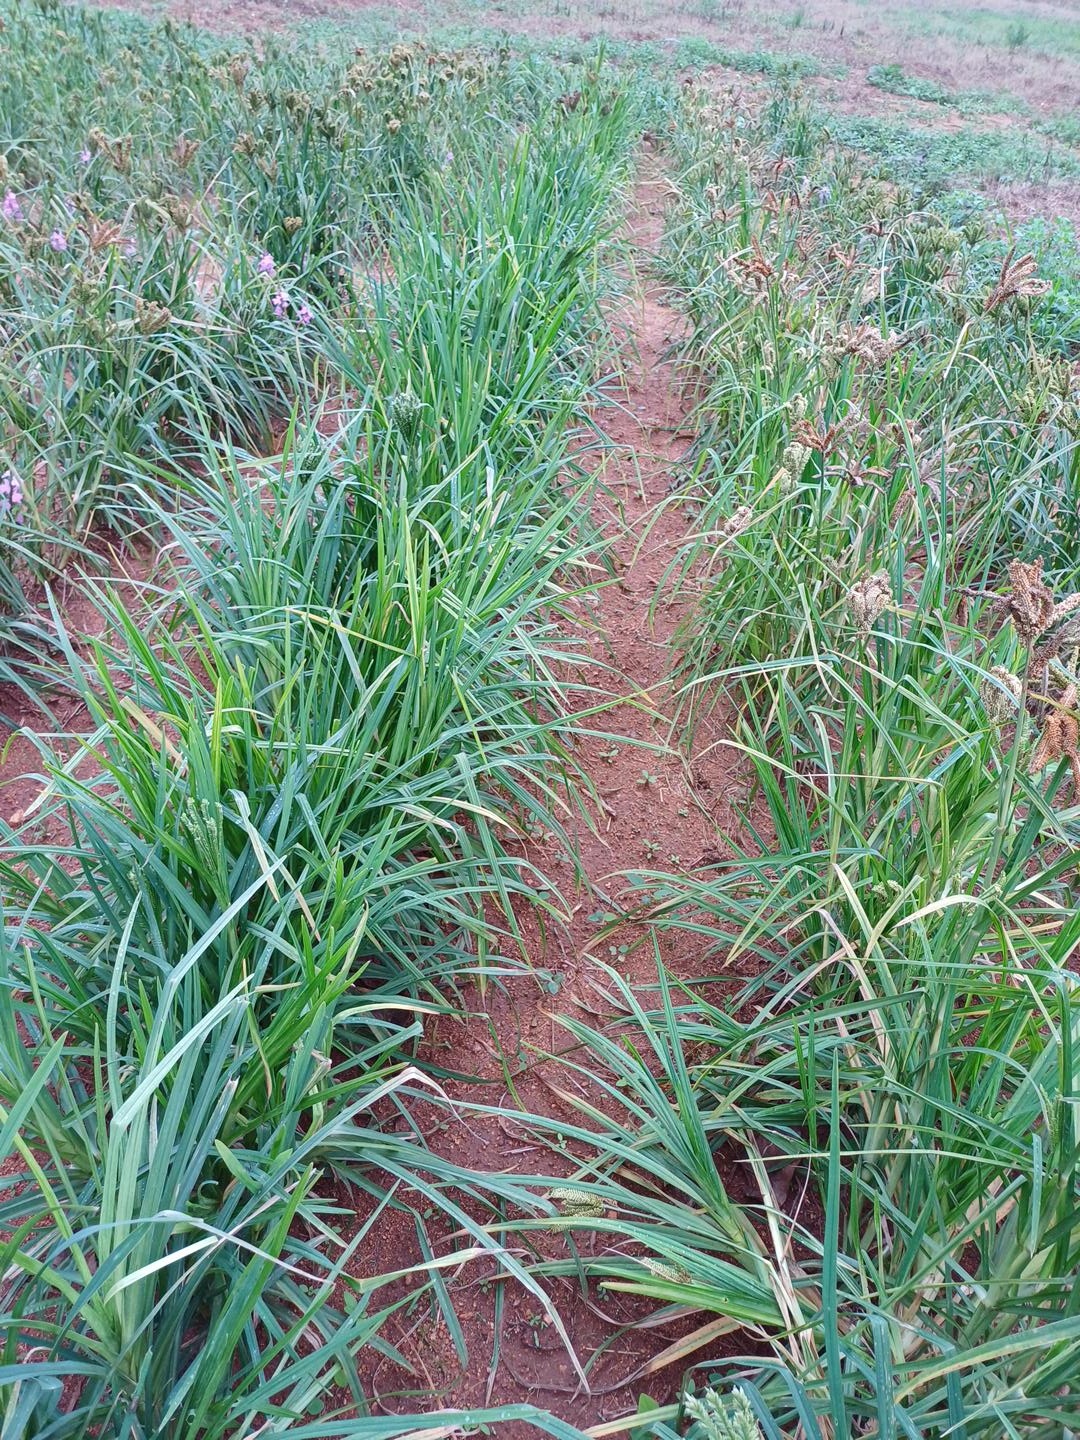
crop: finger millet
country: Kenya
